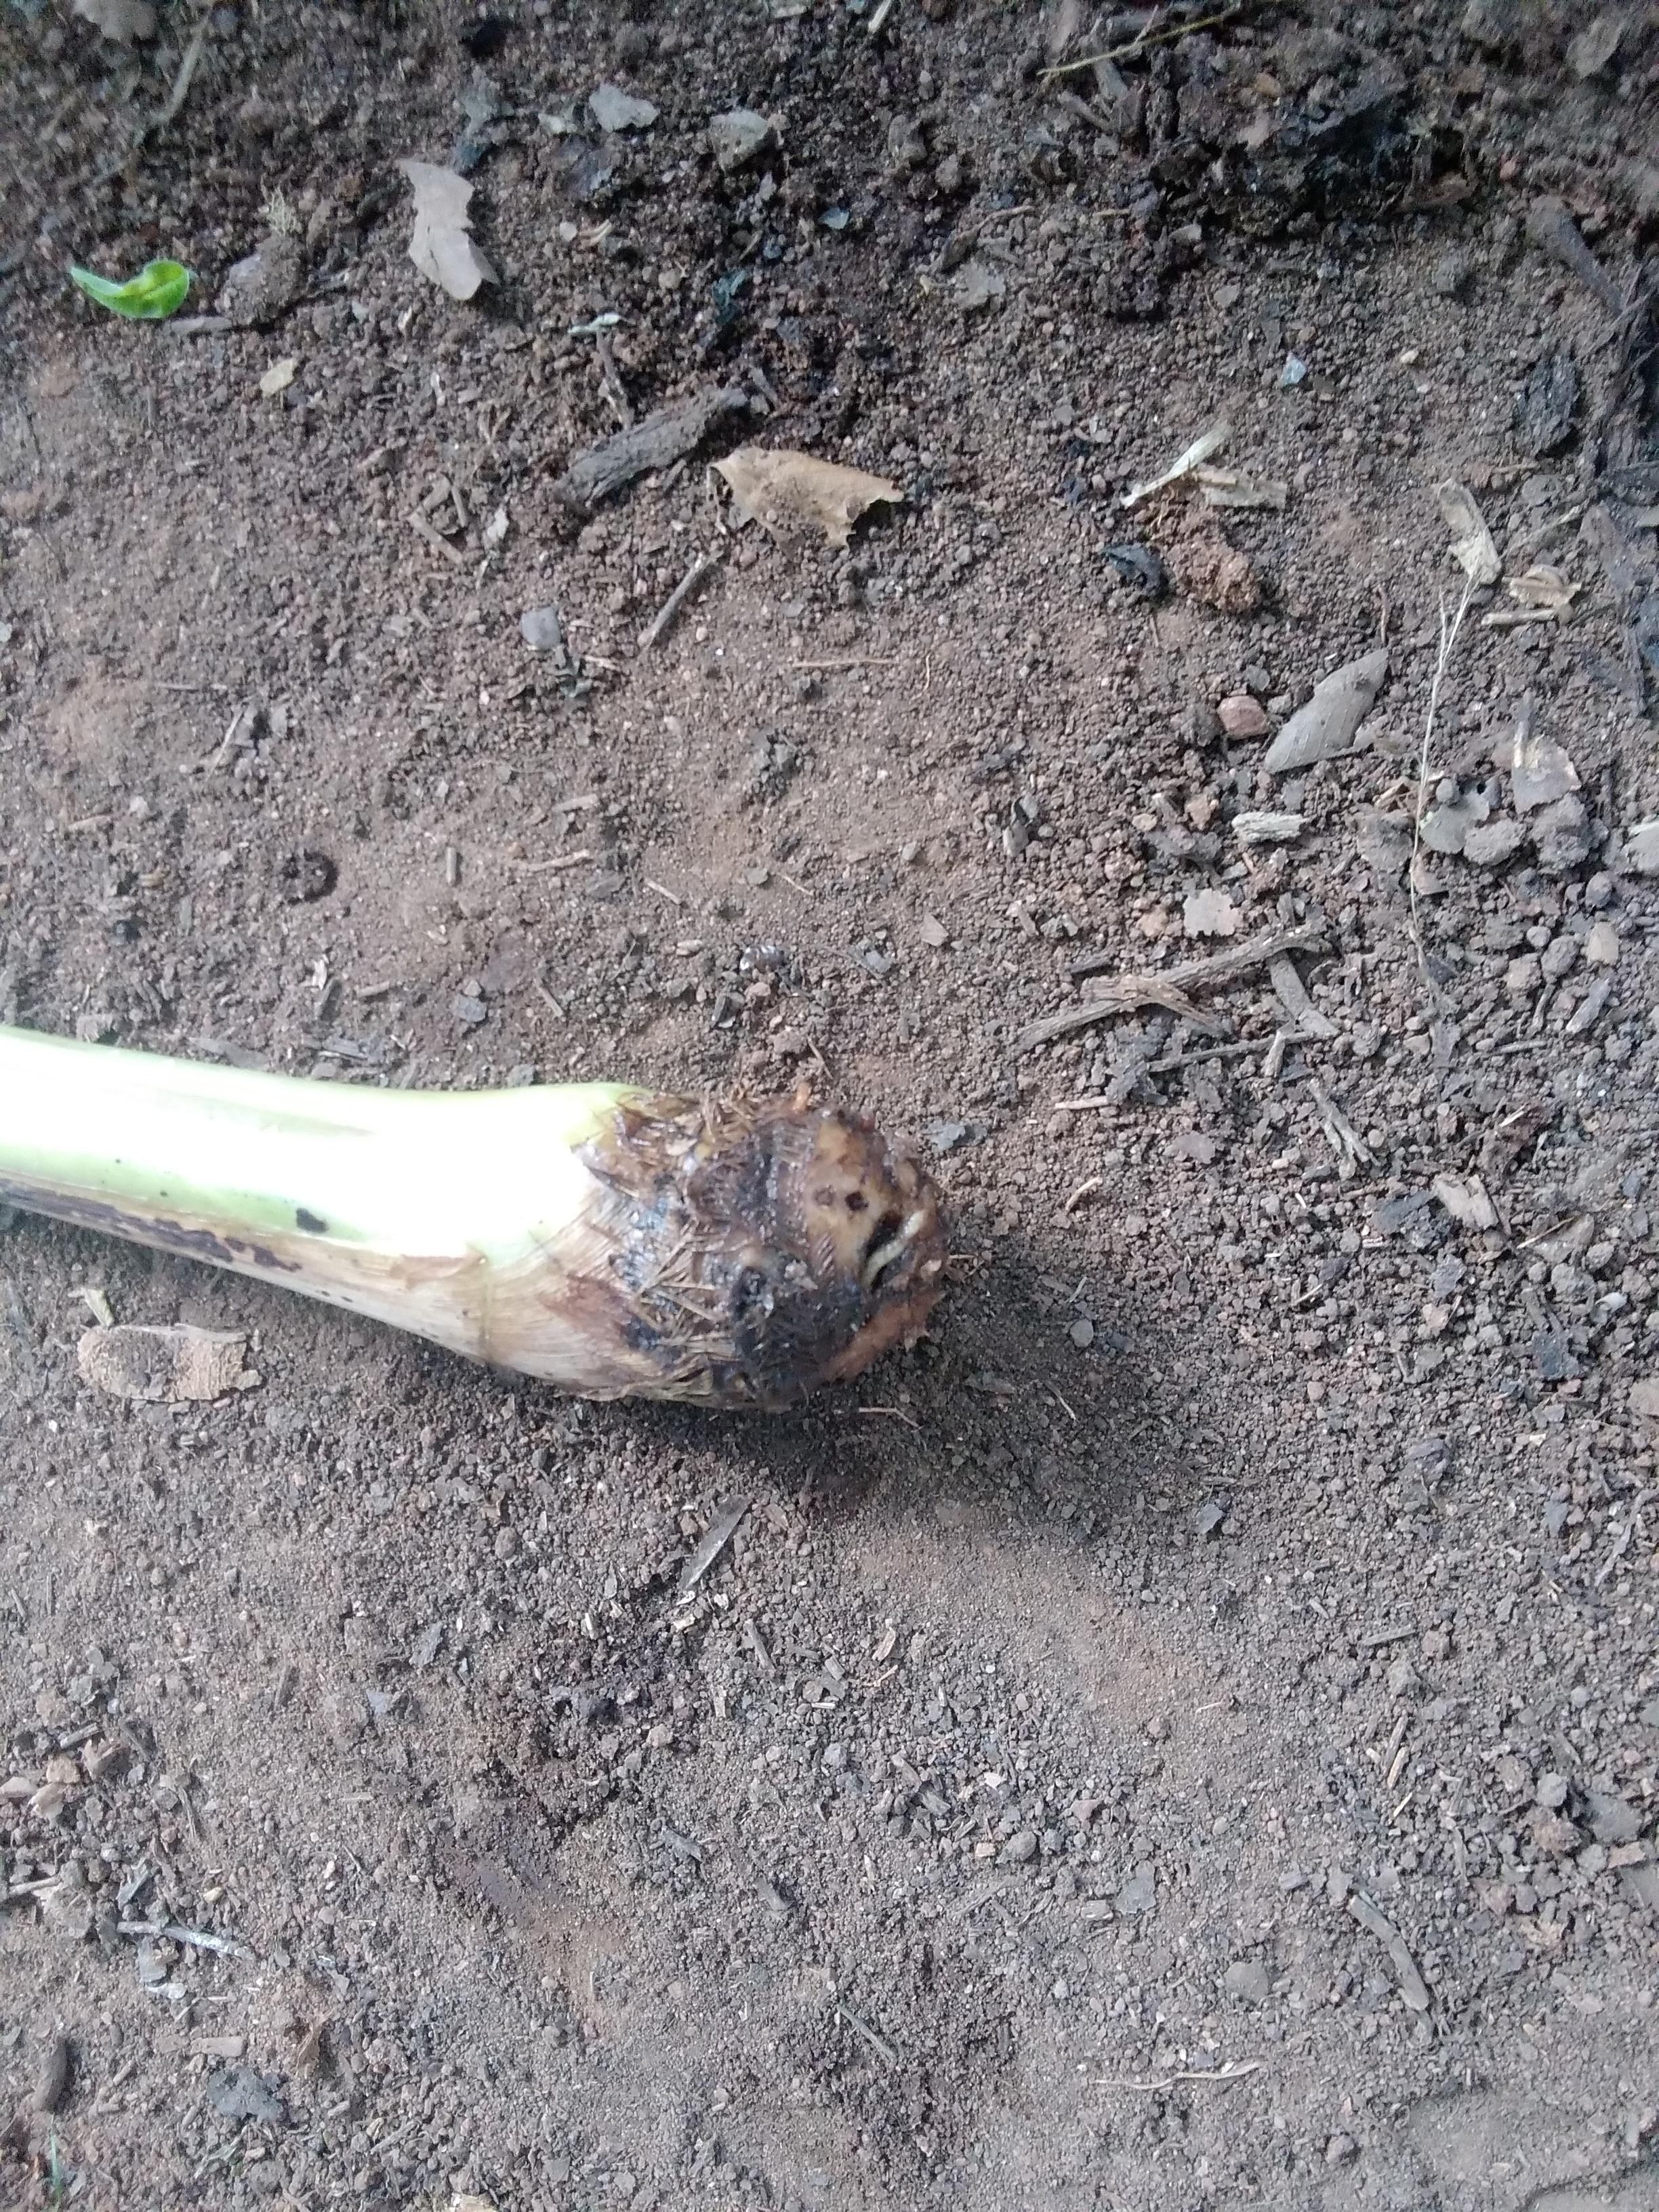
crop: banana
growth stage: vegetative
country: Tanzania
